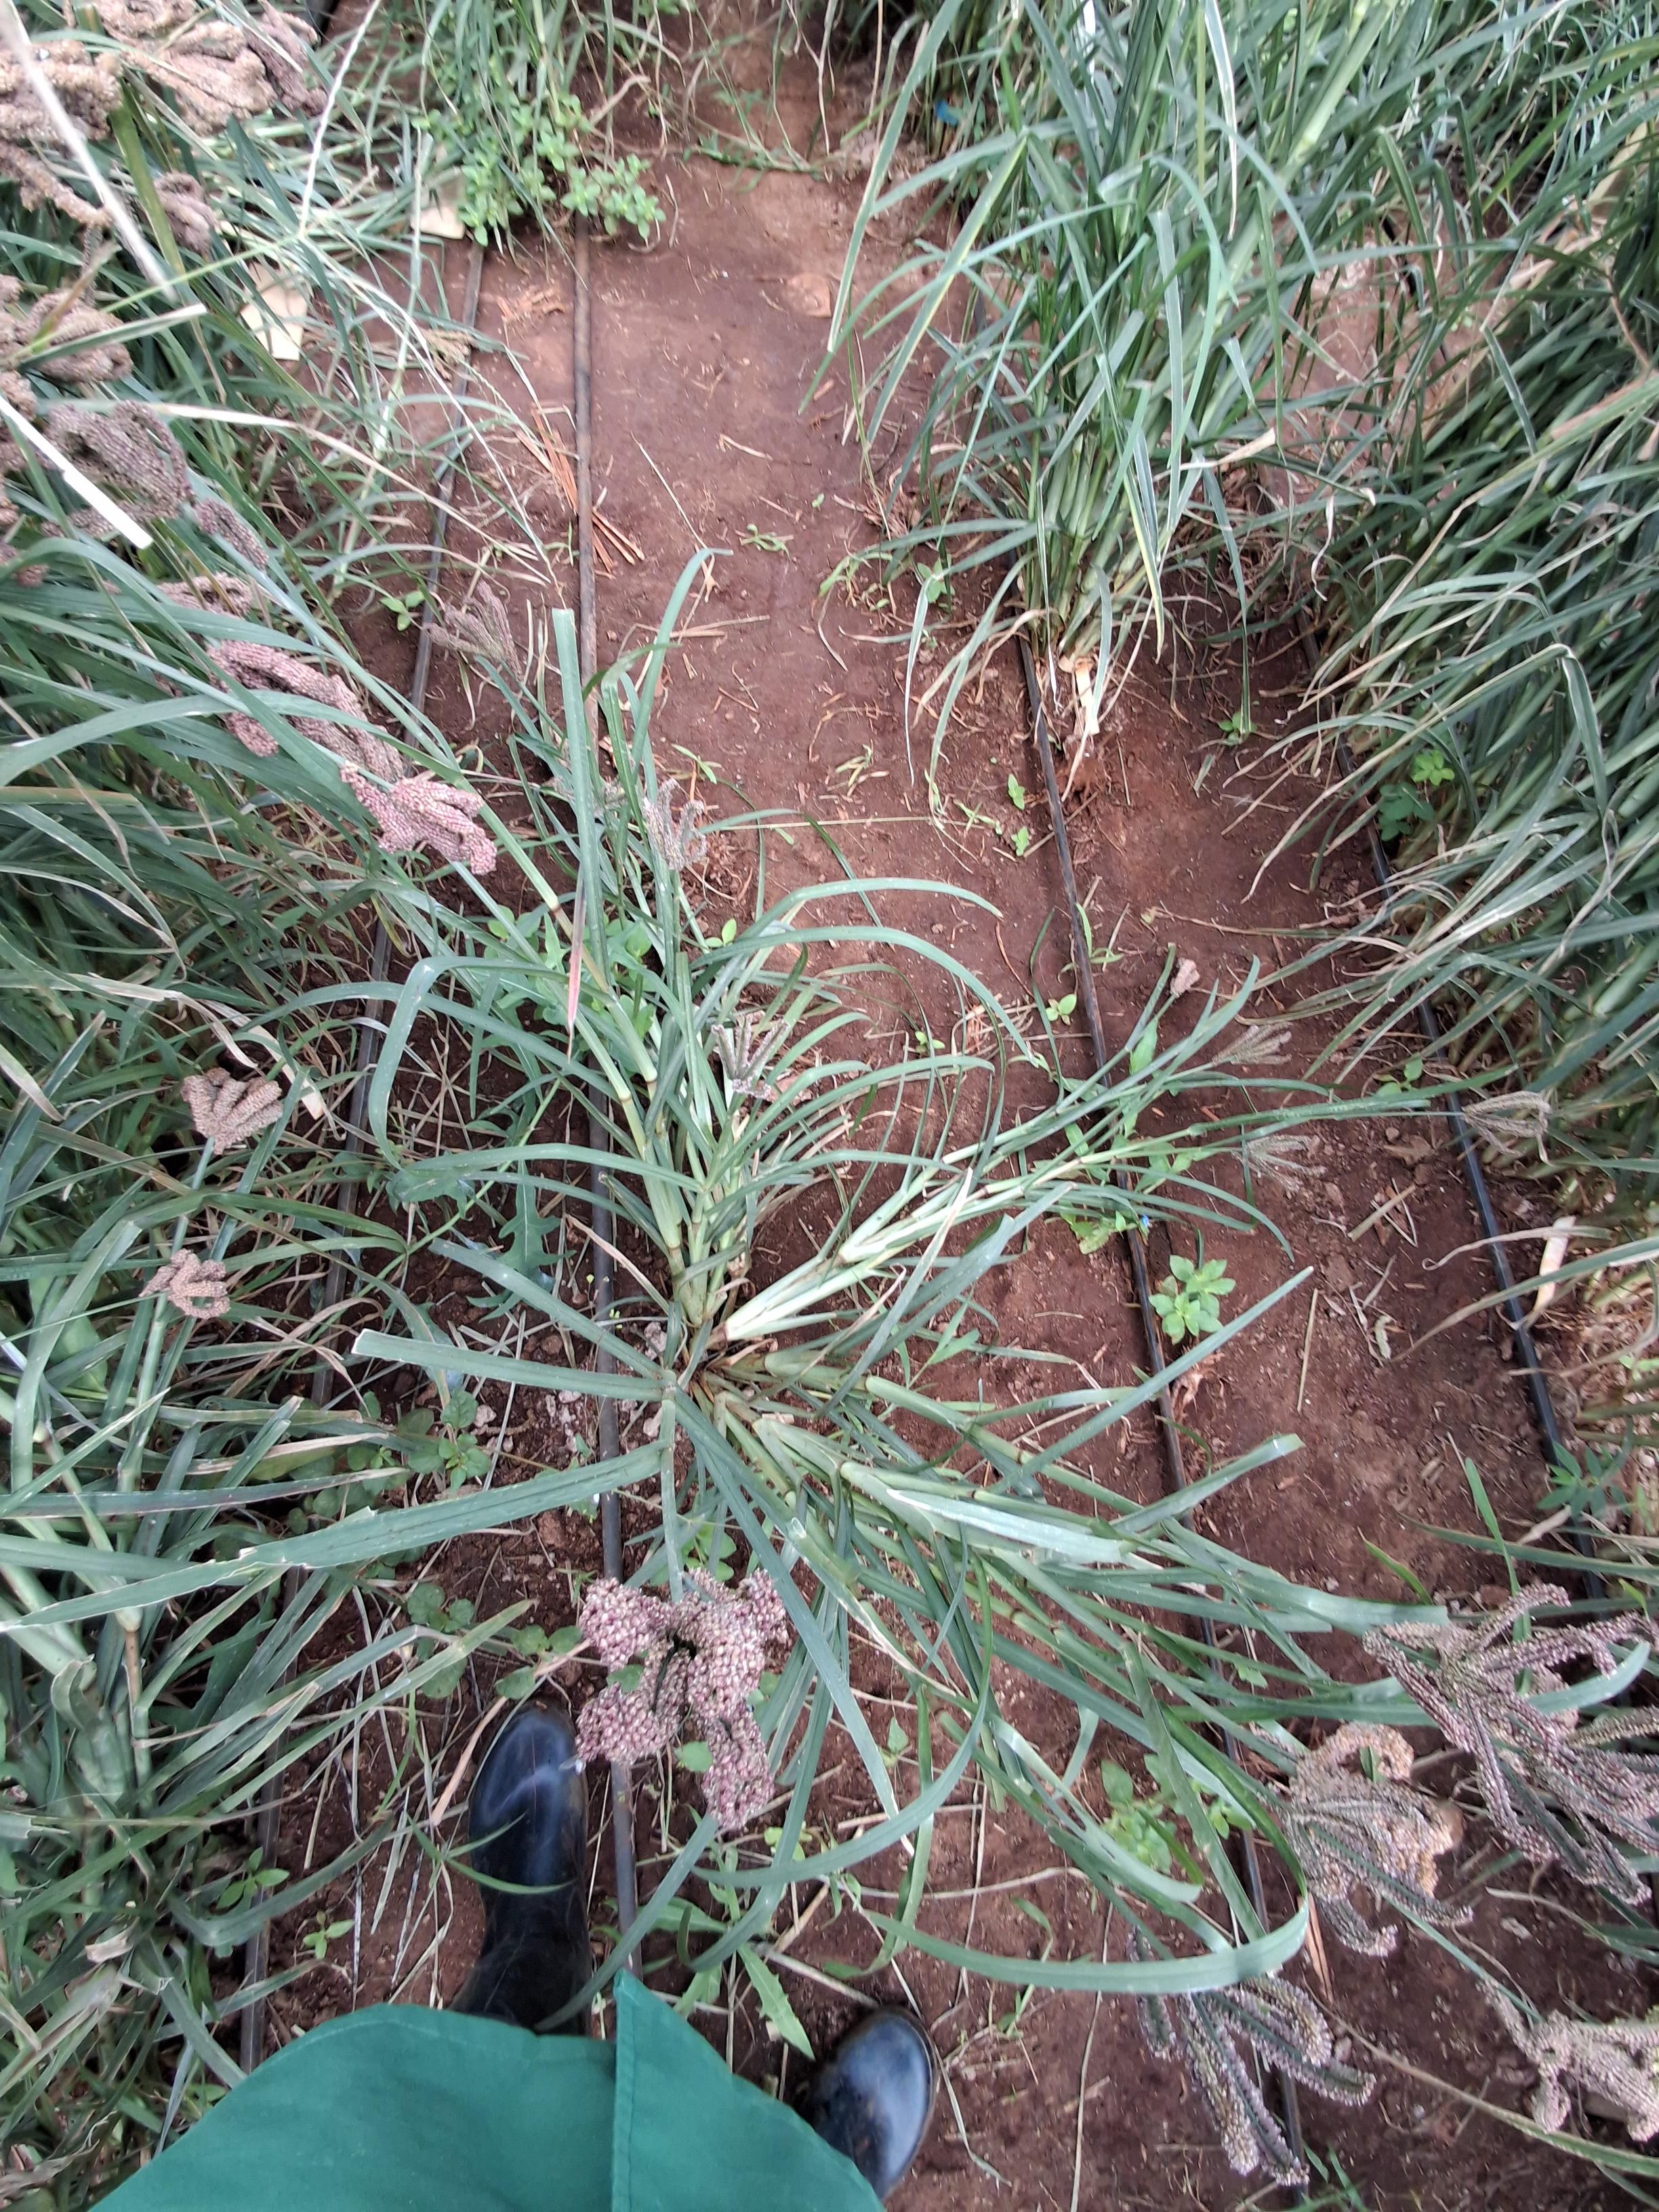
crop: finger millet
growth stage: filling grain
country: Kenya
